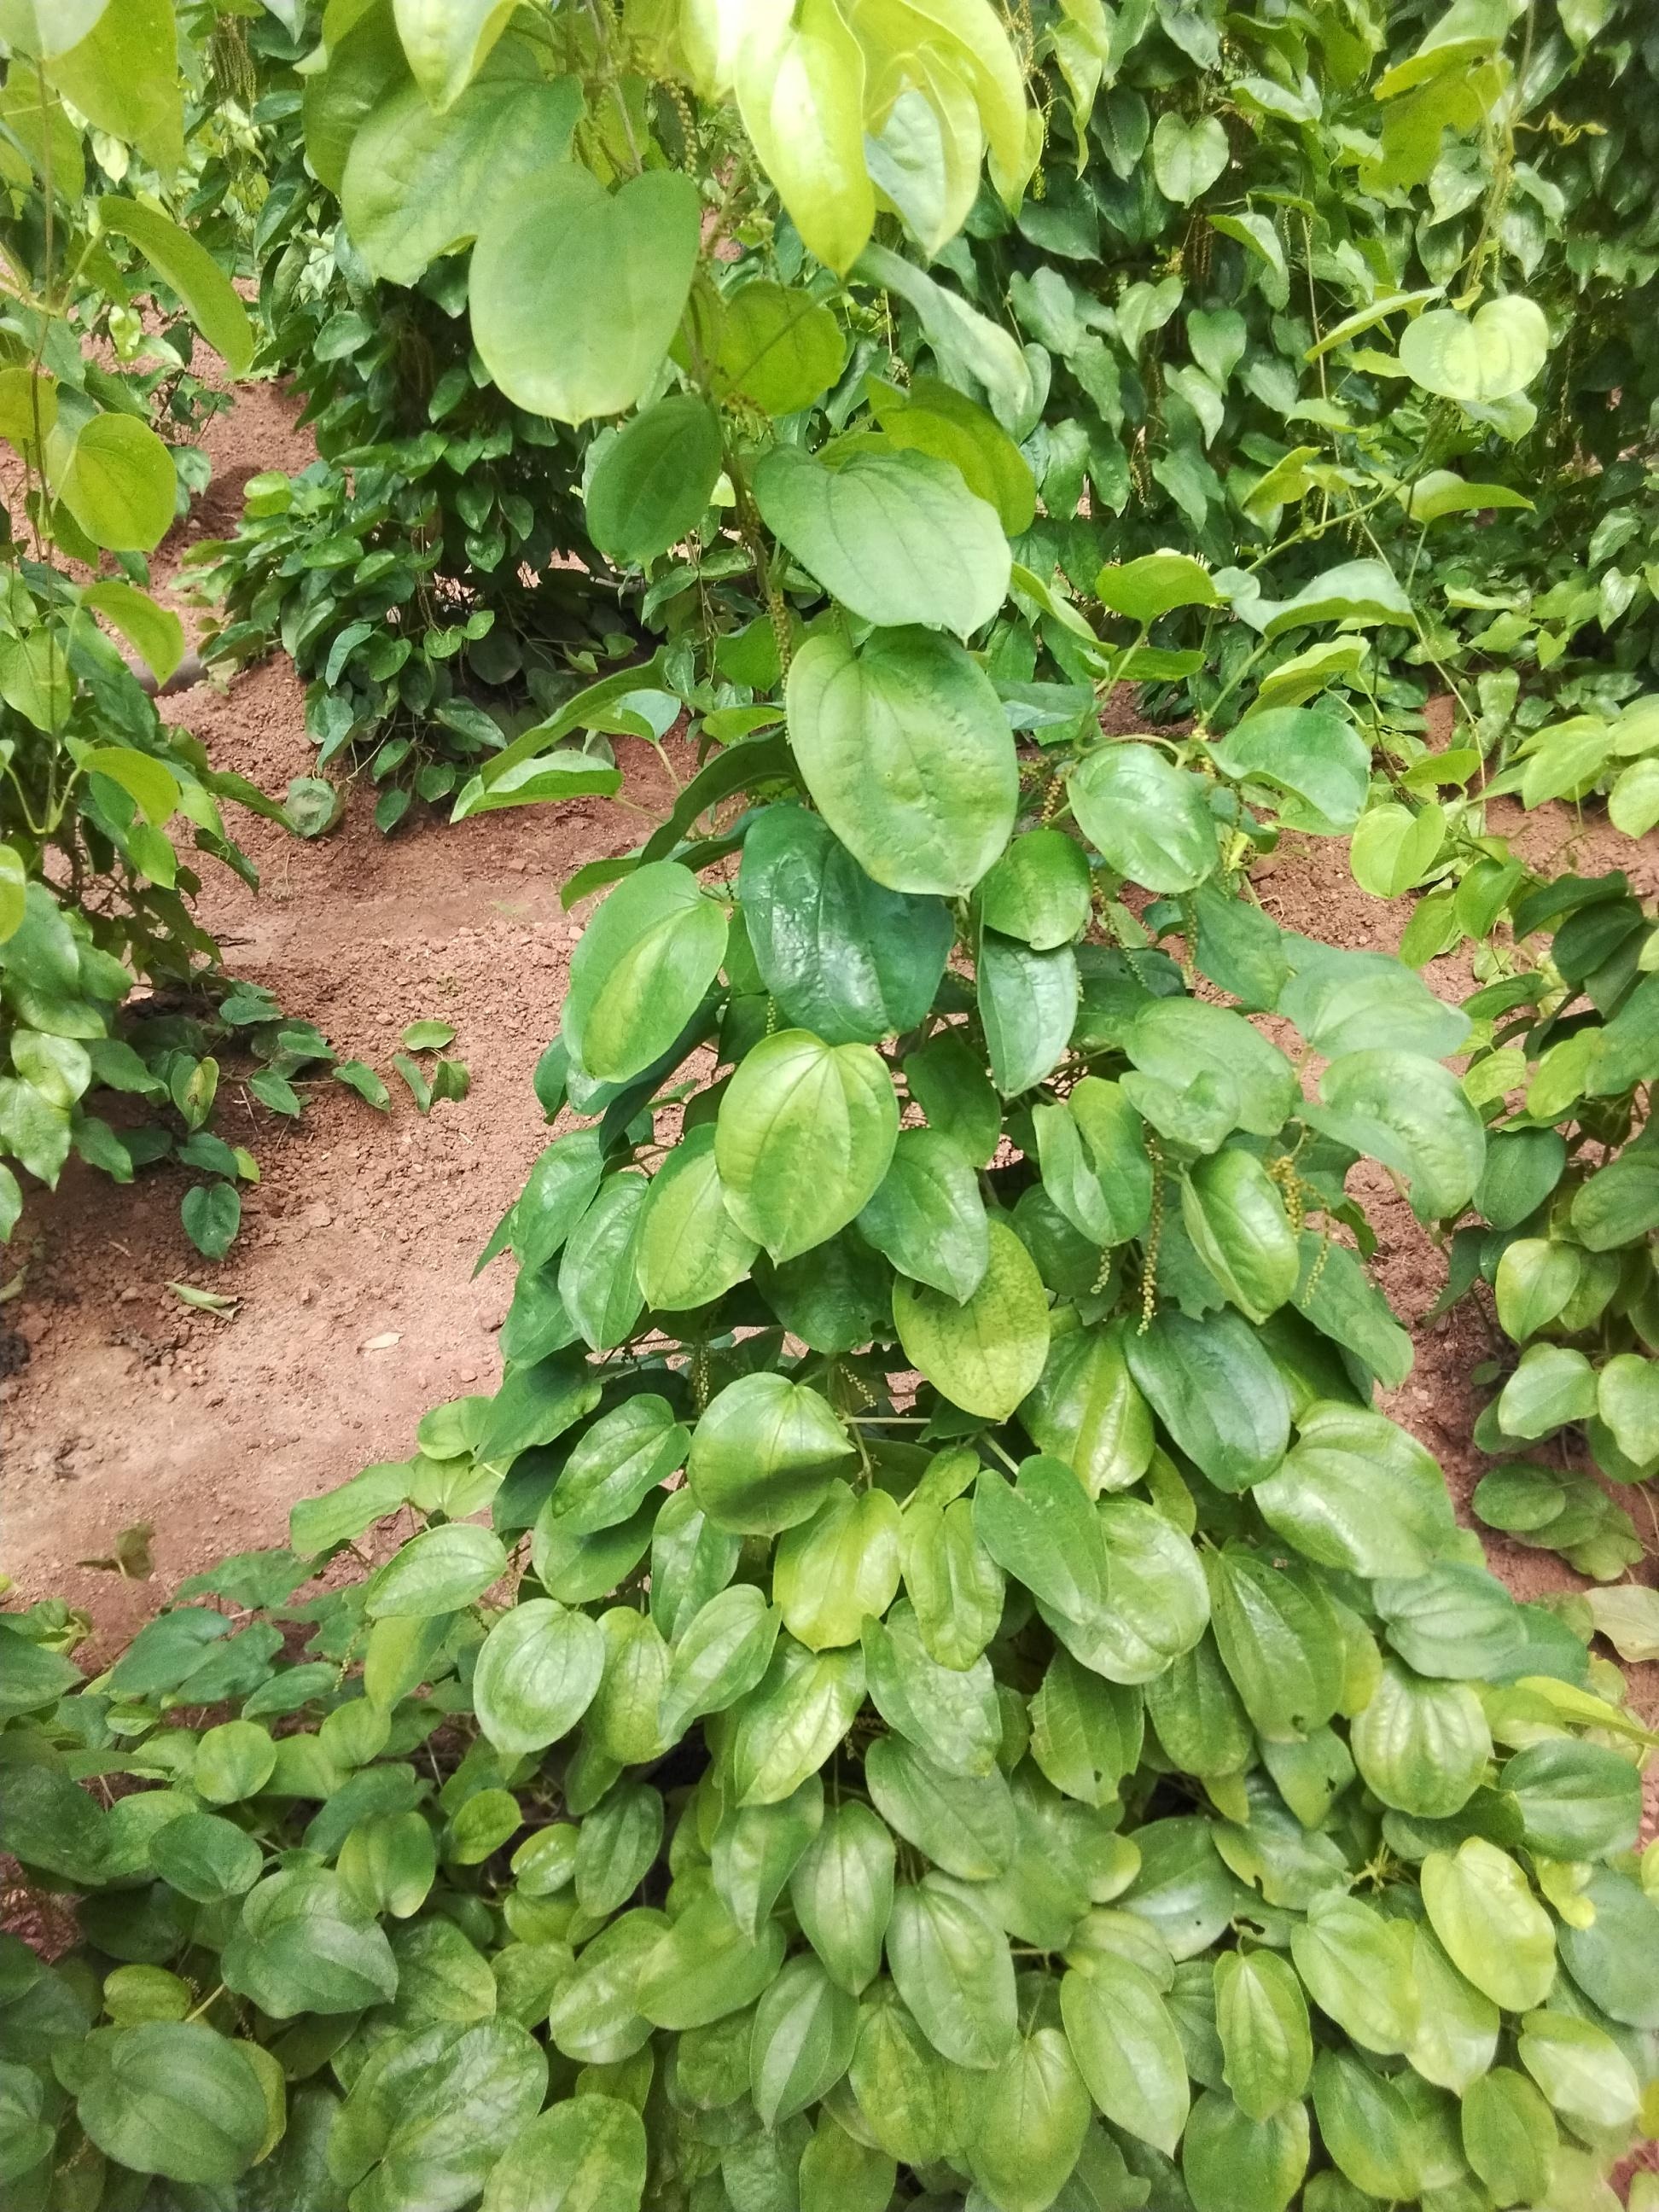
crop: yam
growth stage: vegetative
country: Nigeria
